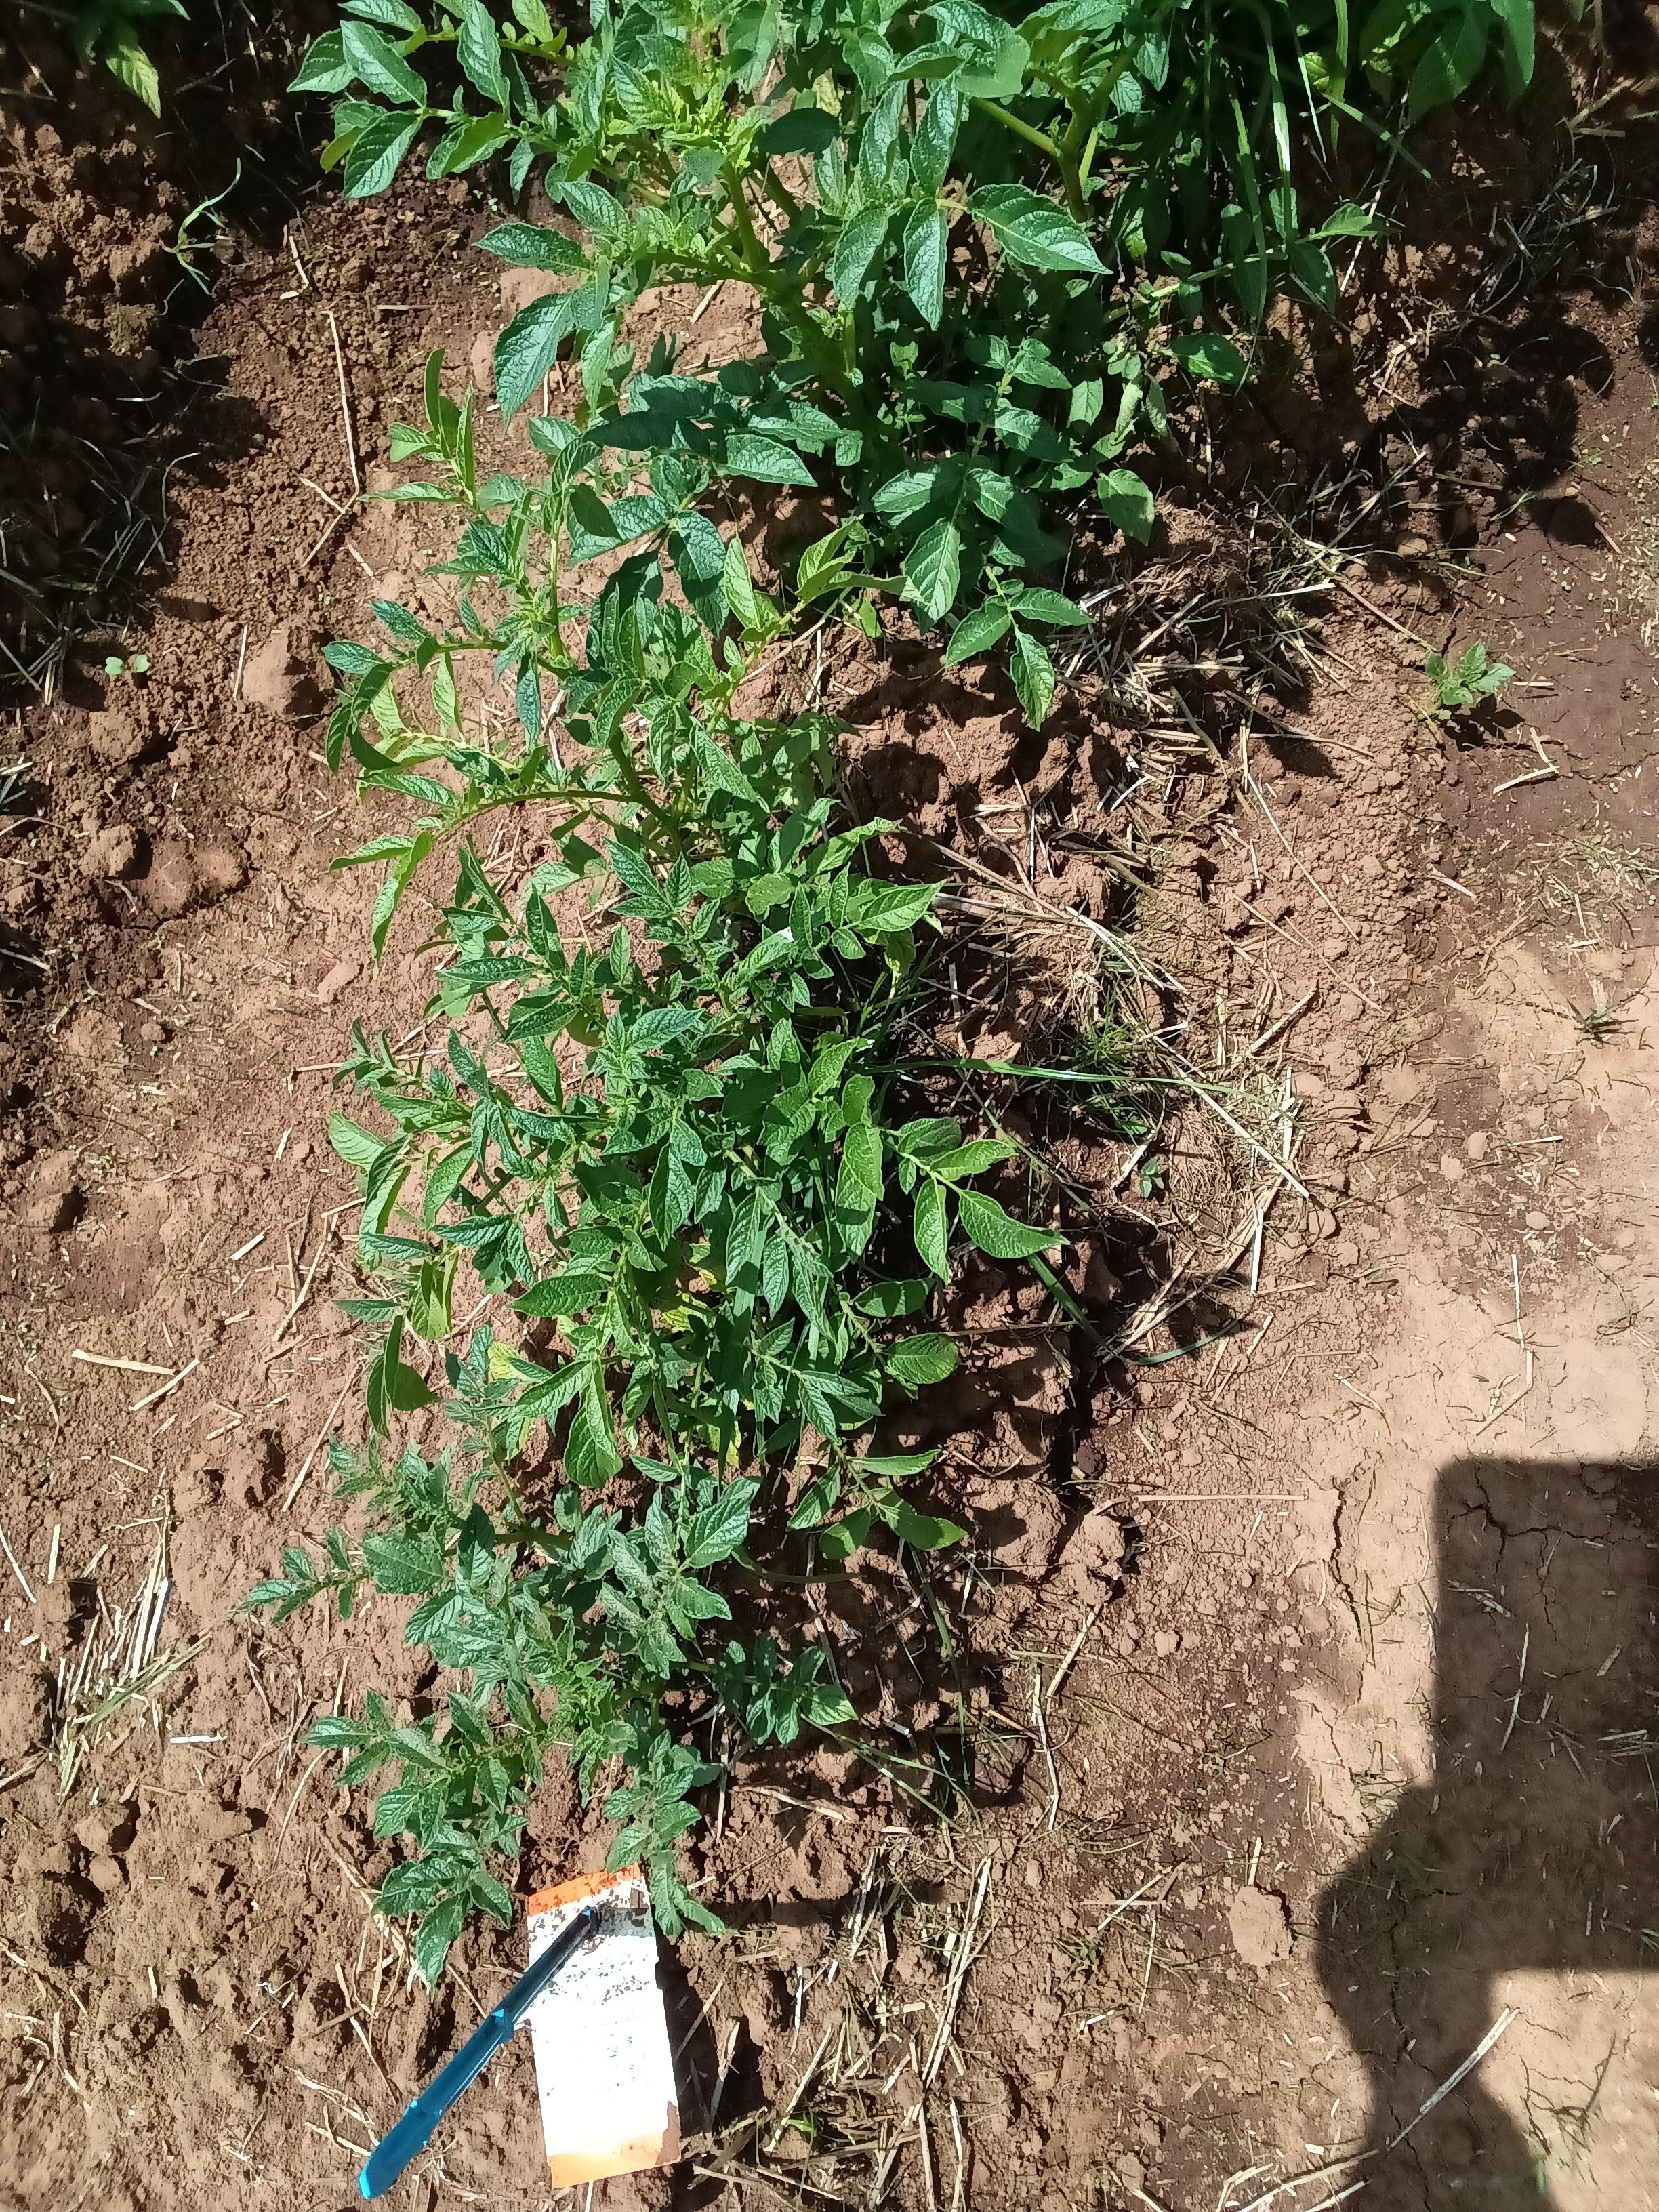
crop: potato
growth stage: flowering
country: Kenya
